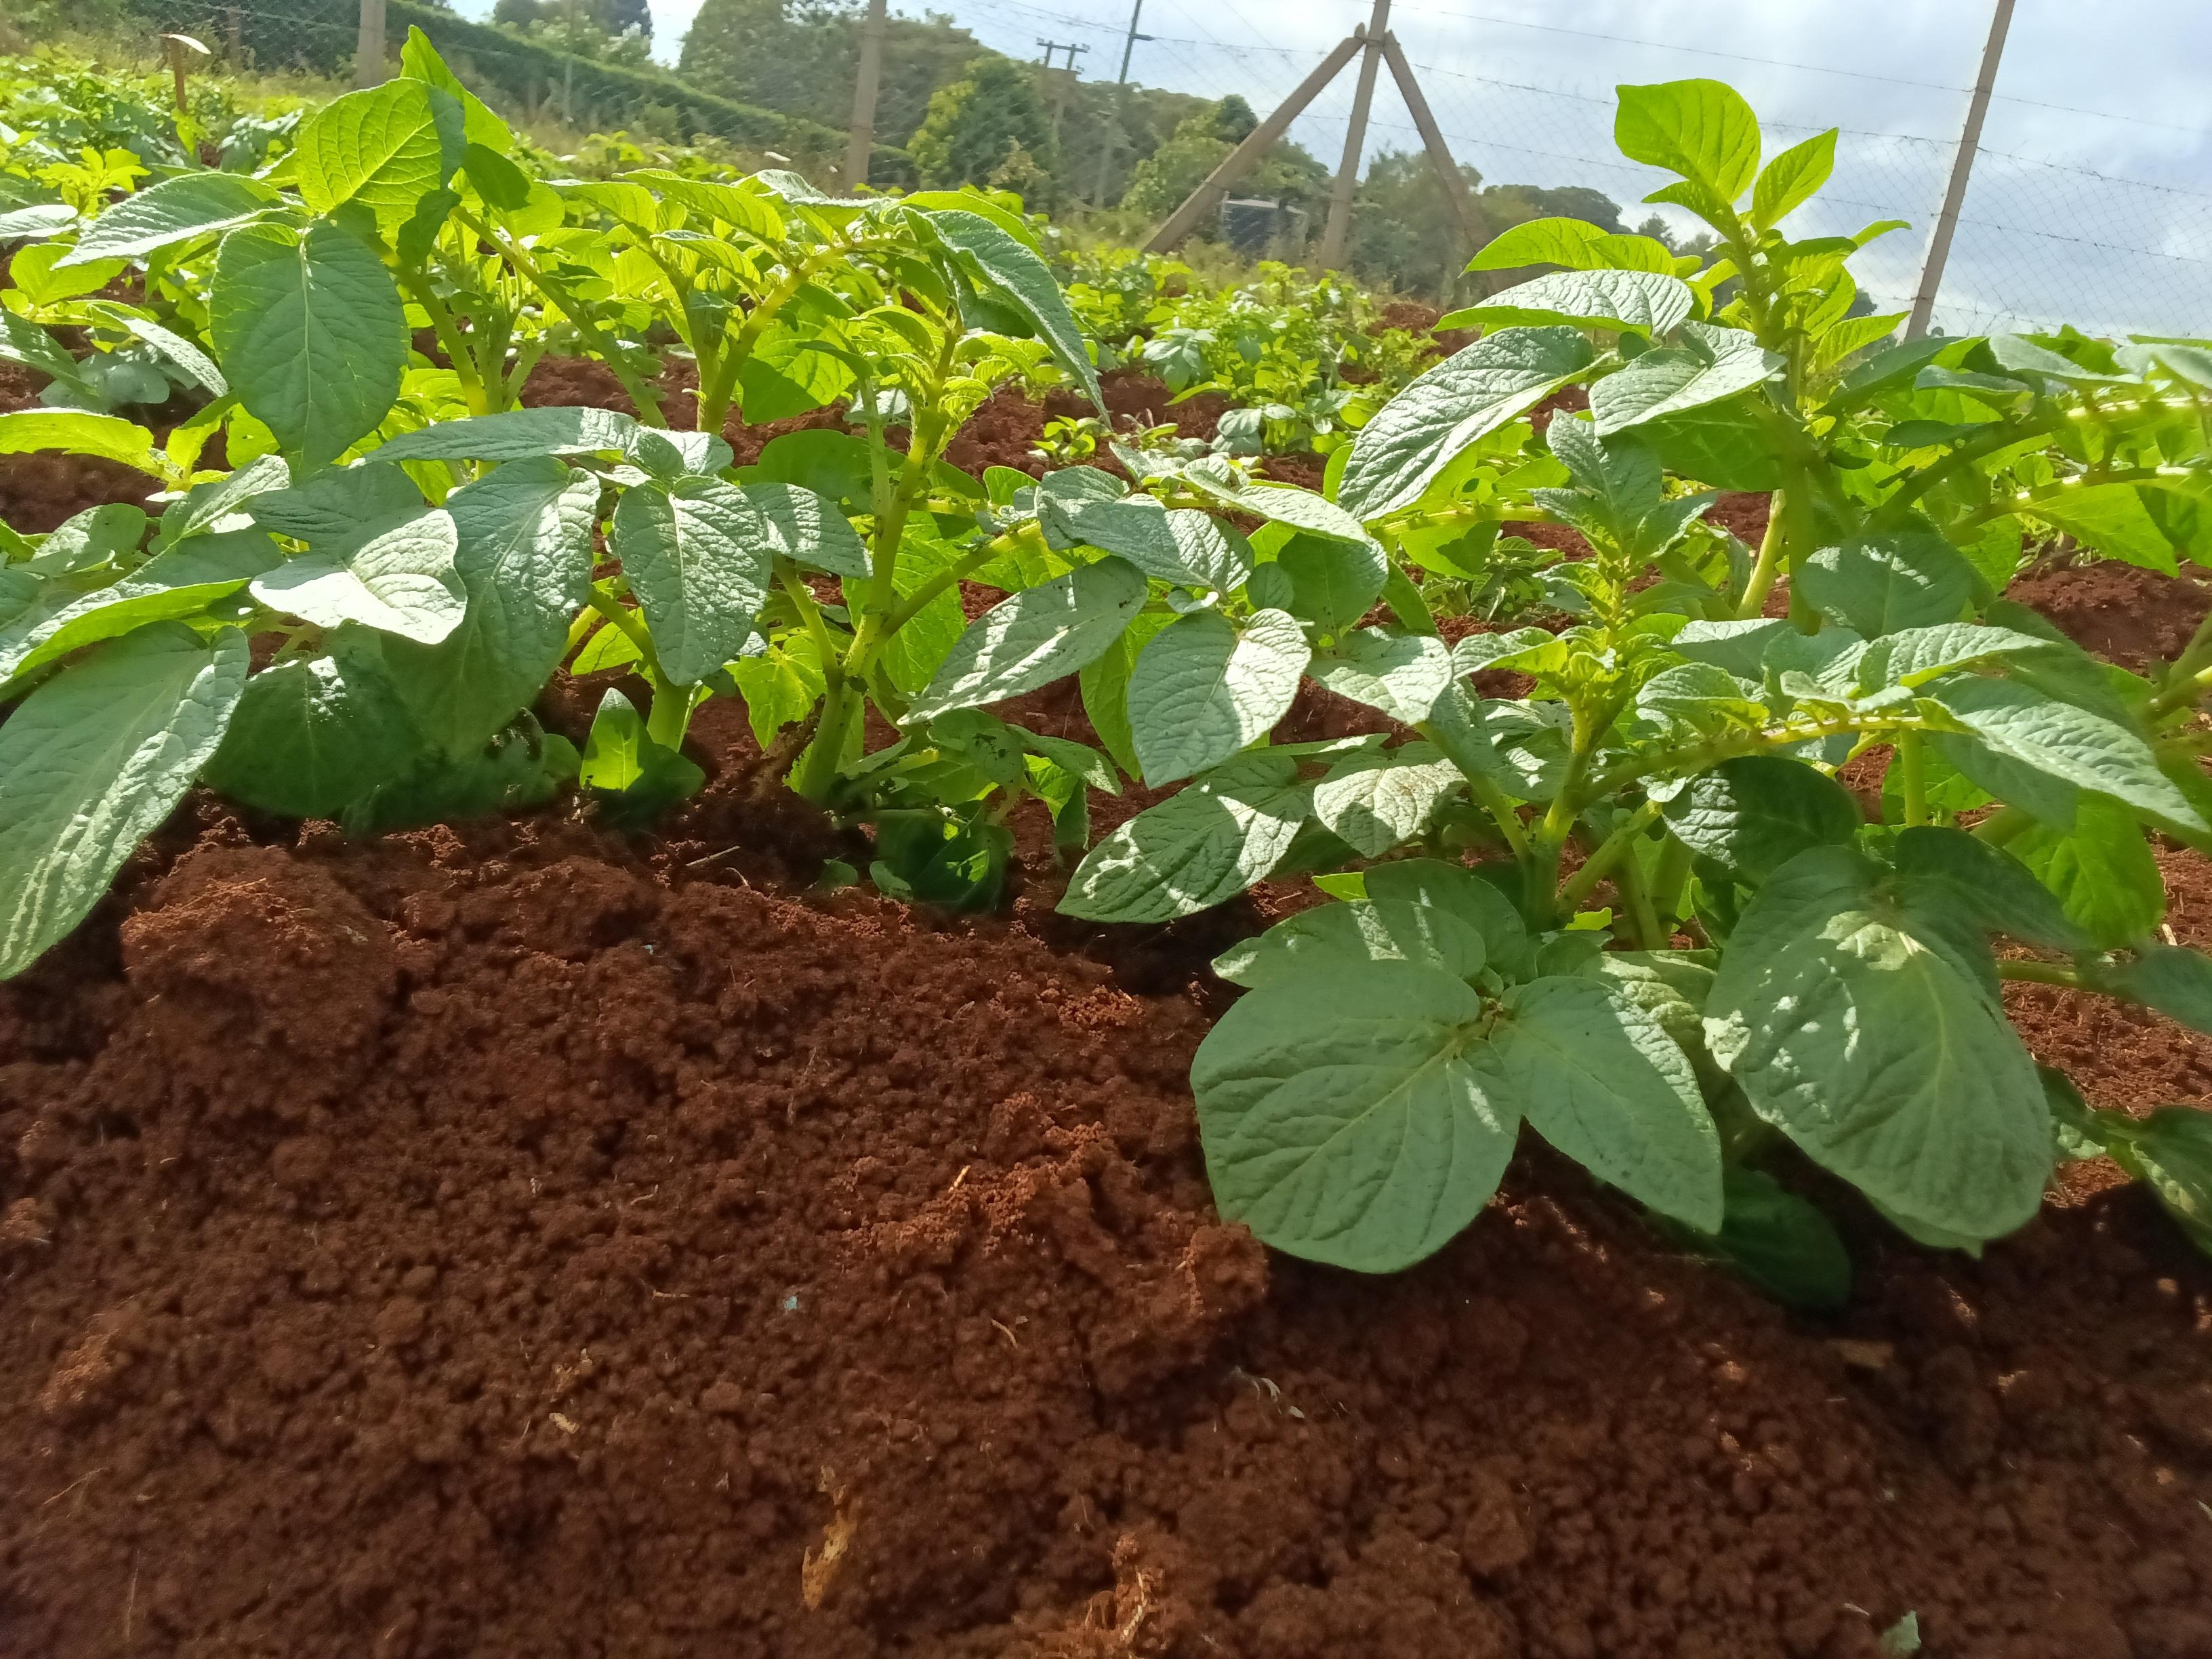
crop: potato
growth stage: emergence
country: Kenya
